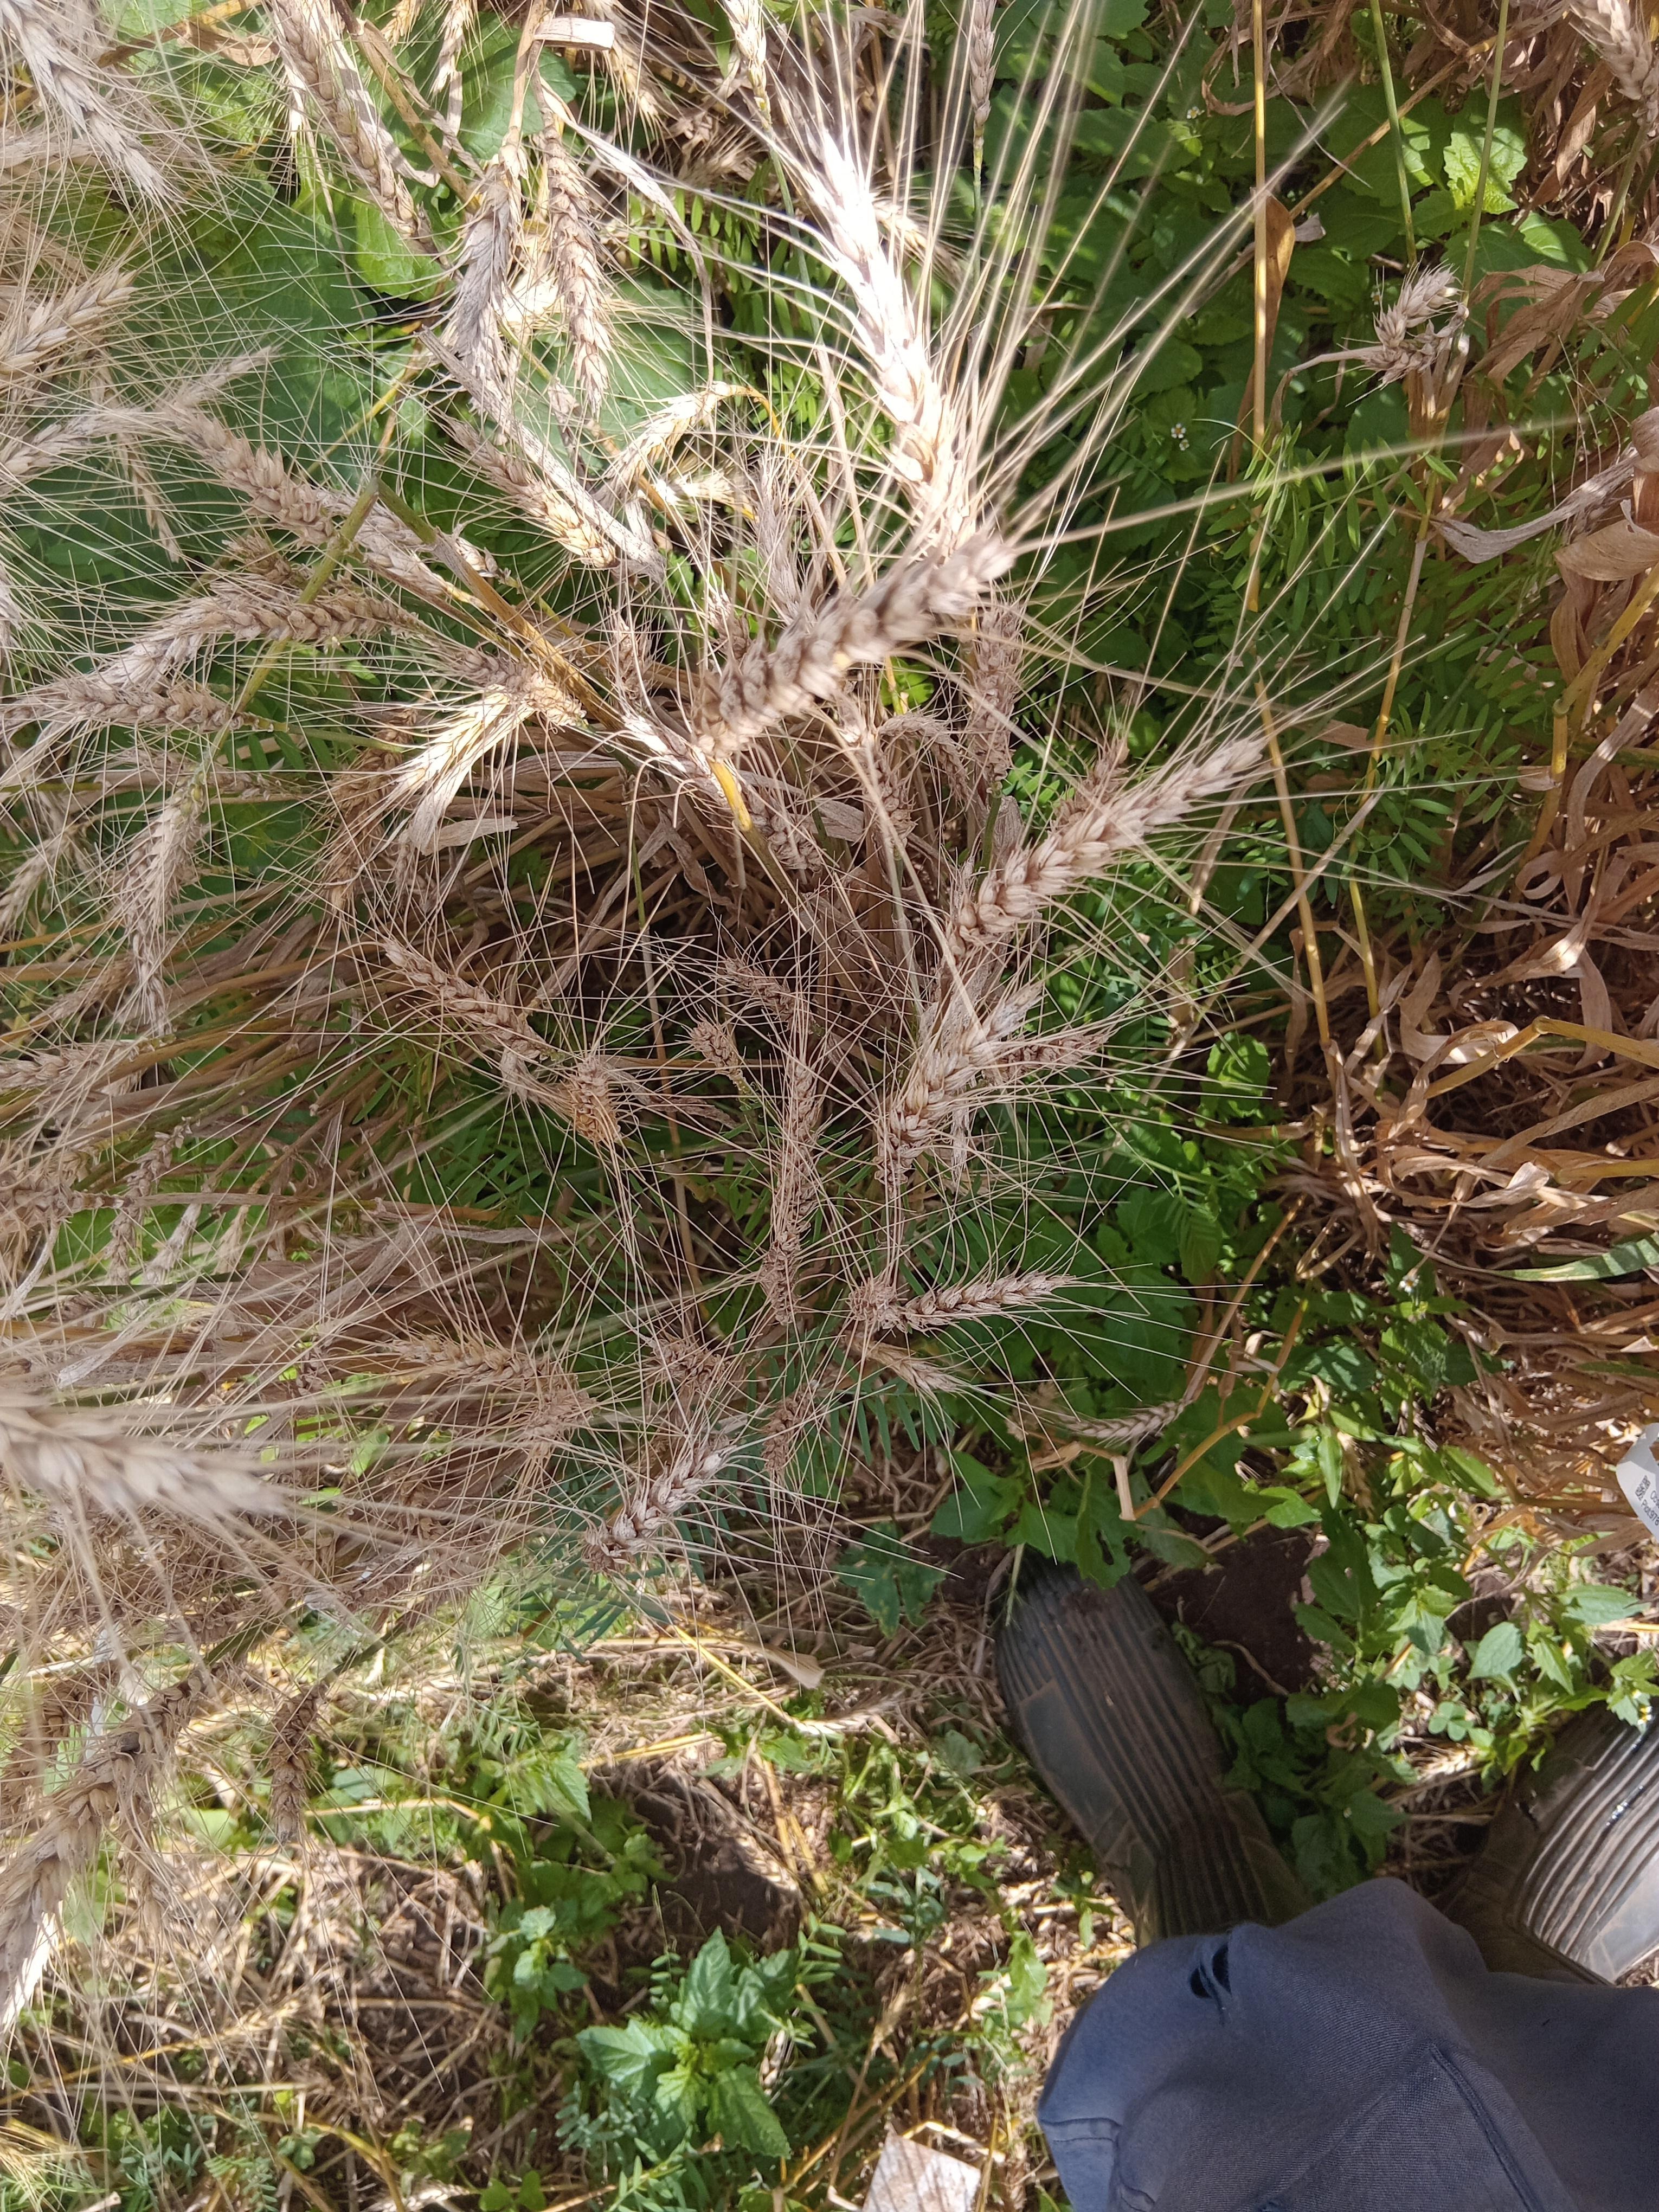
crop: wheat
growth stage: maturity
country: Kenya
